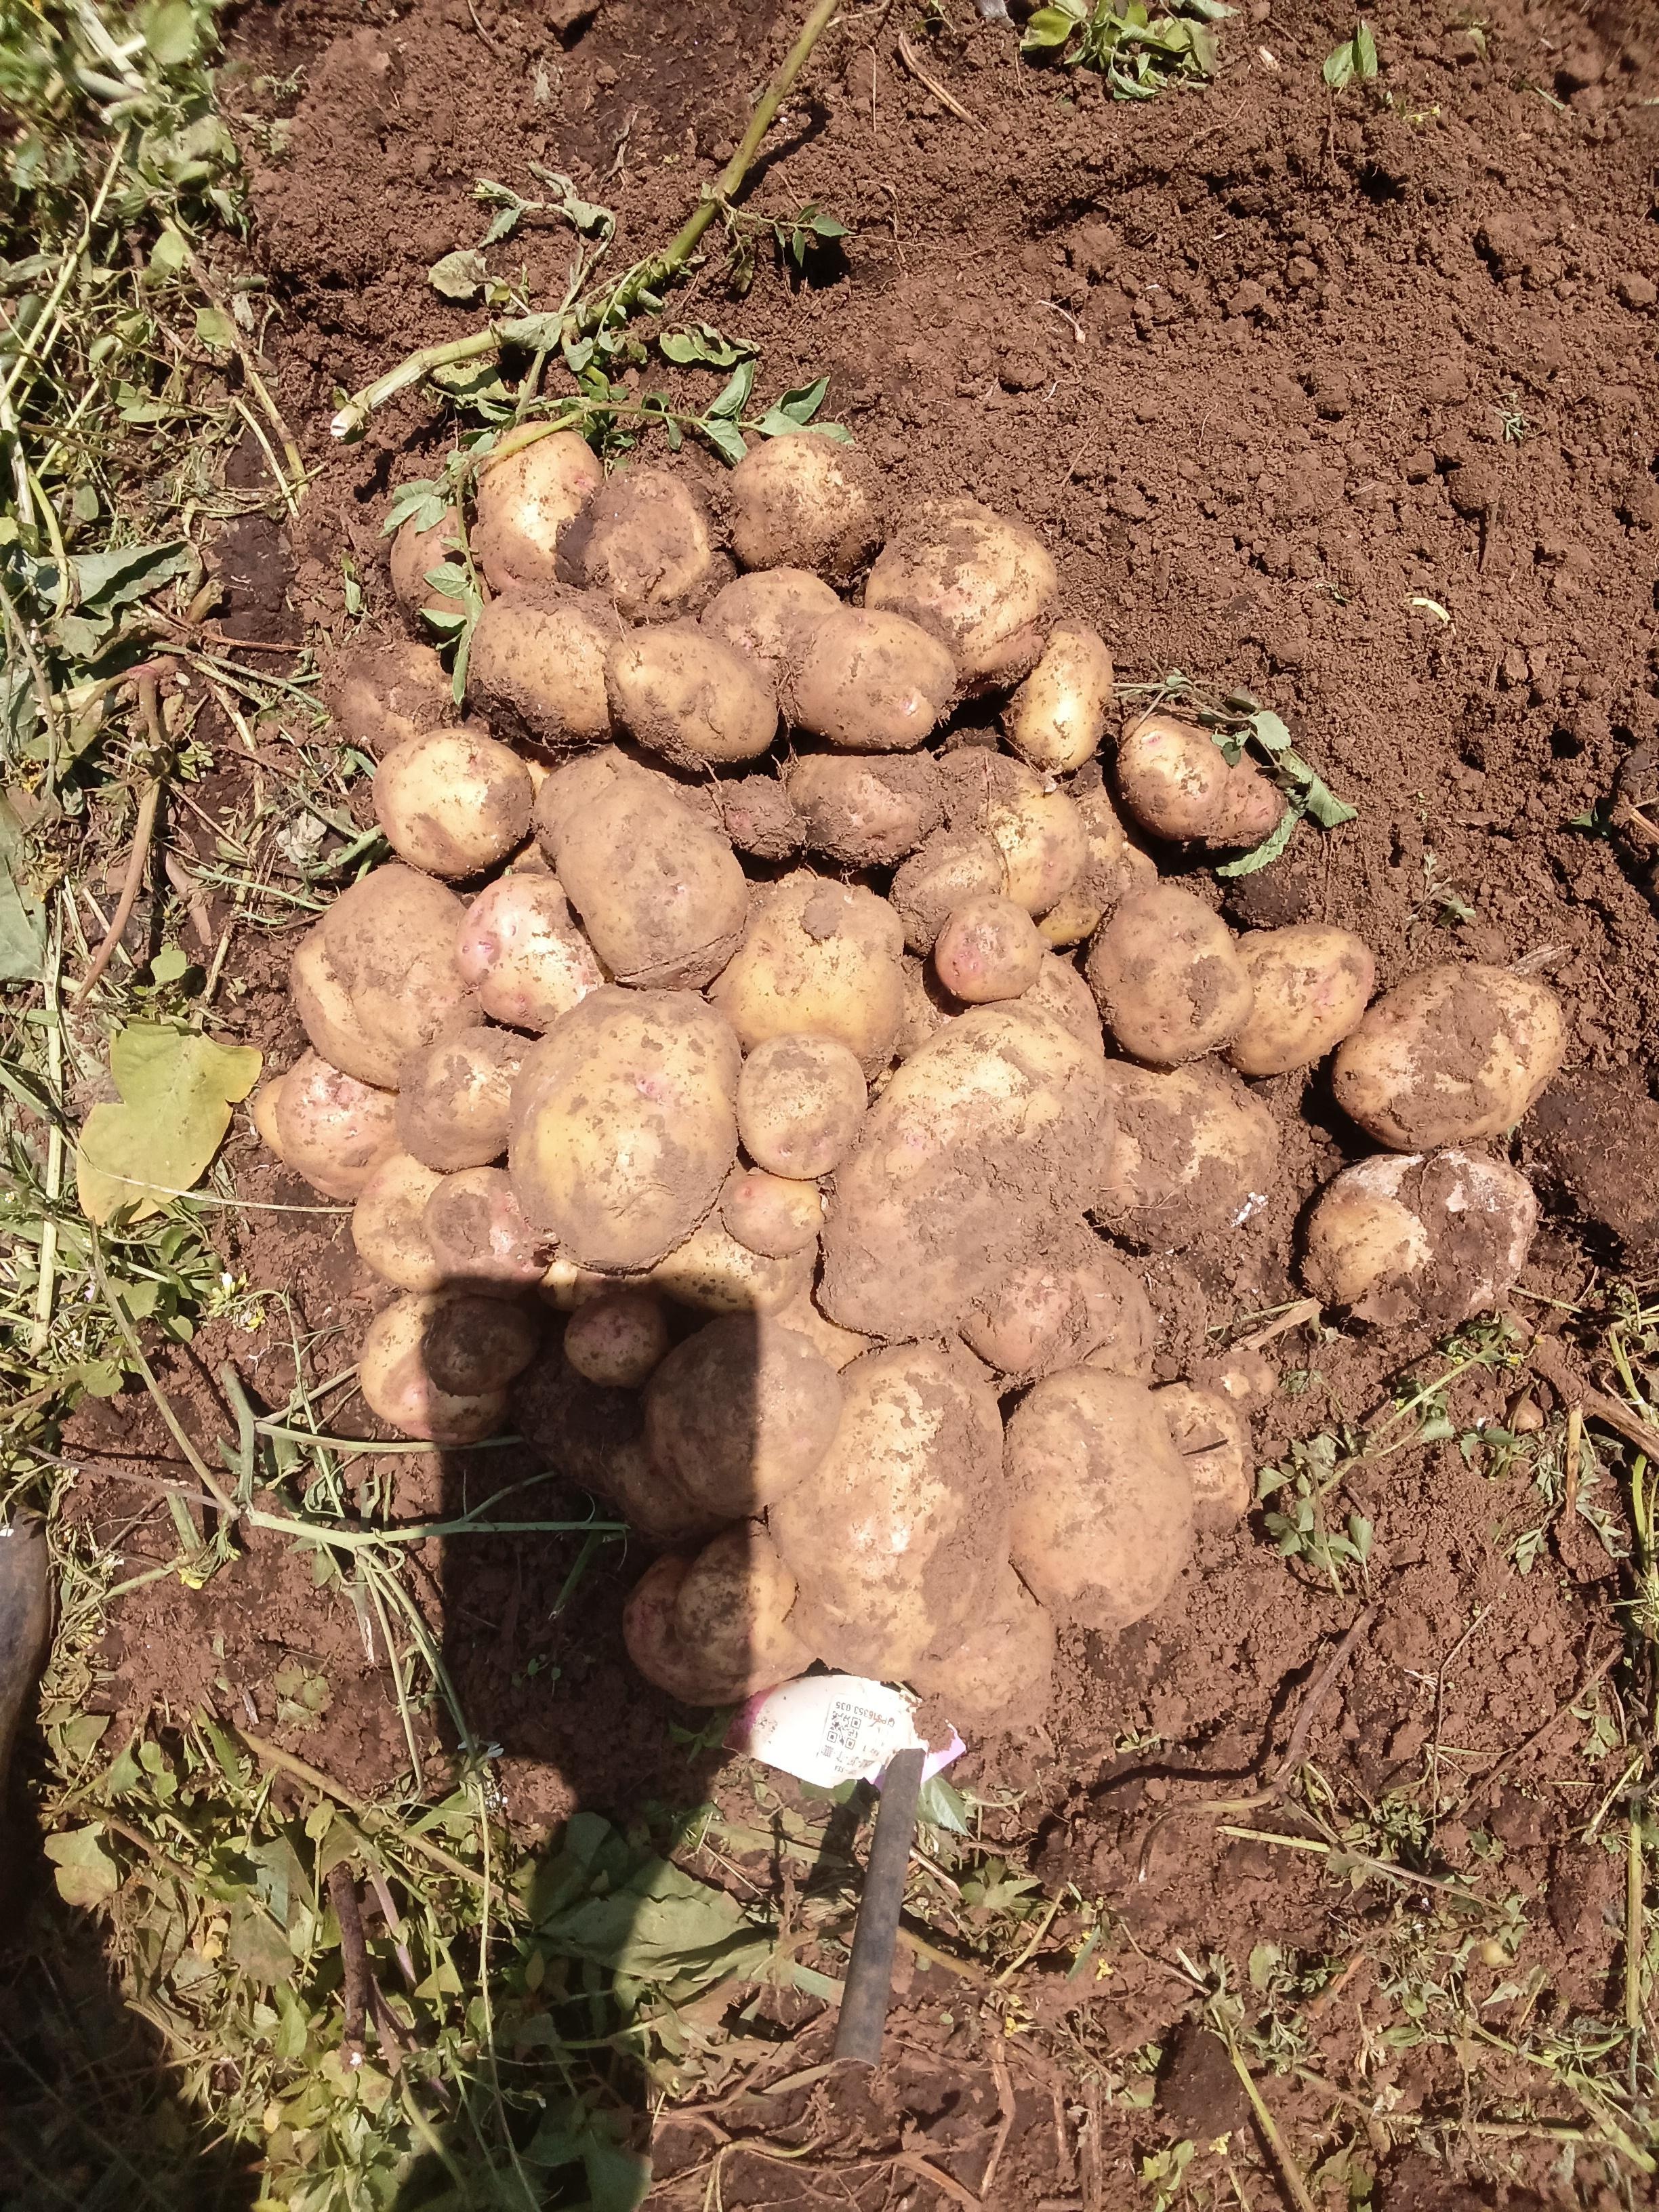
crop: potato
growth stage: harvest
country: Kenya
